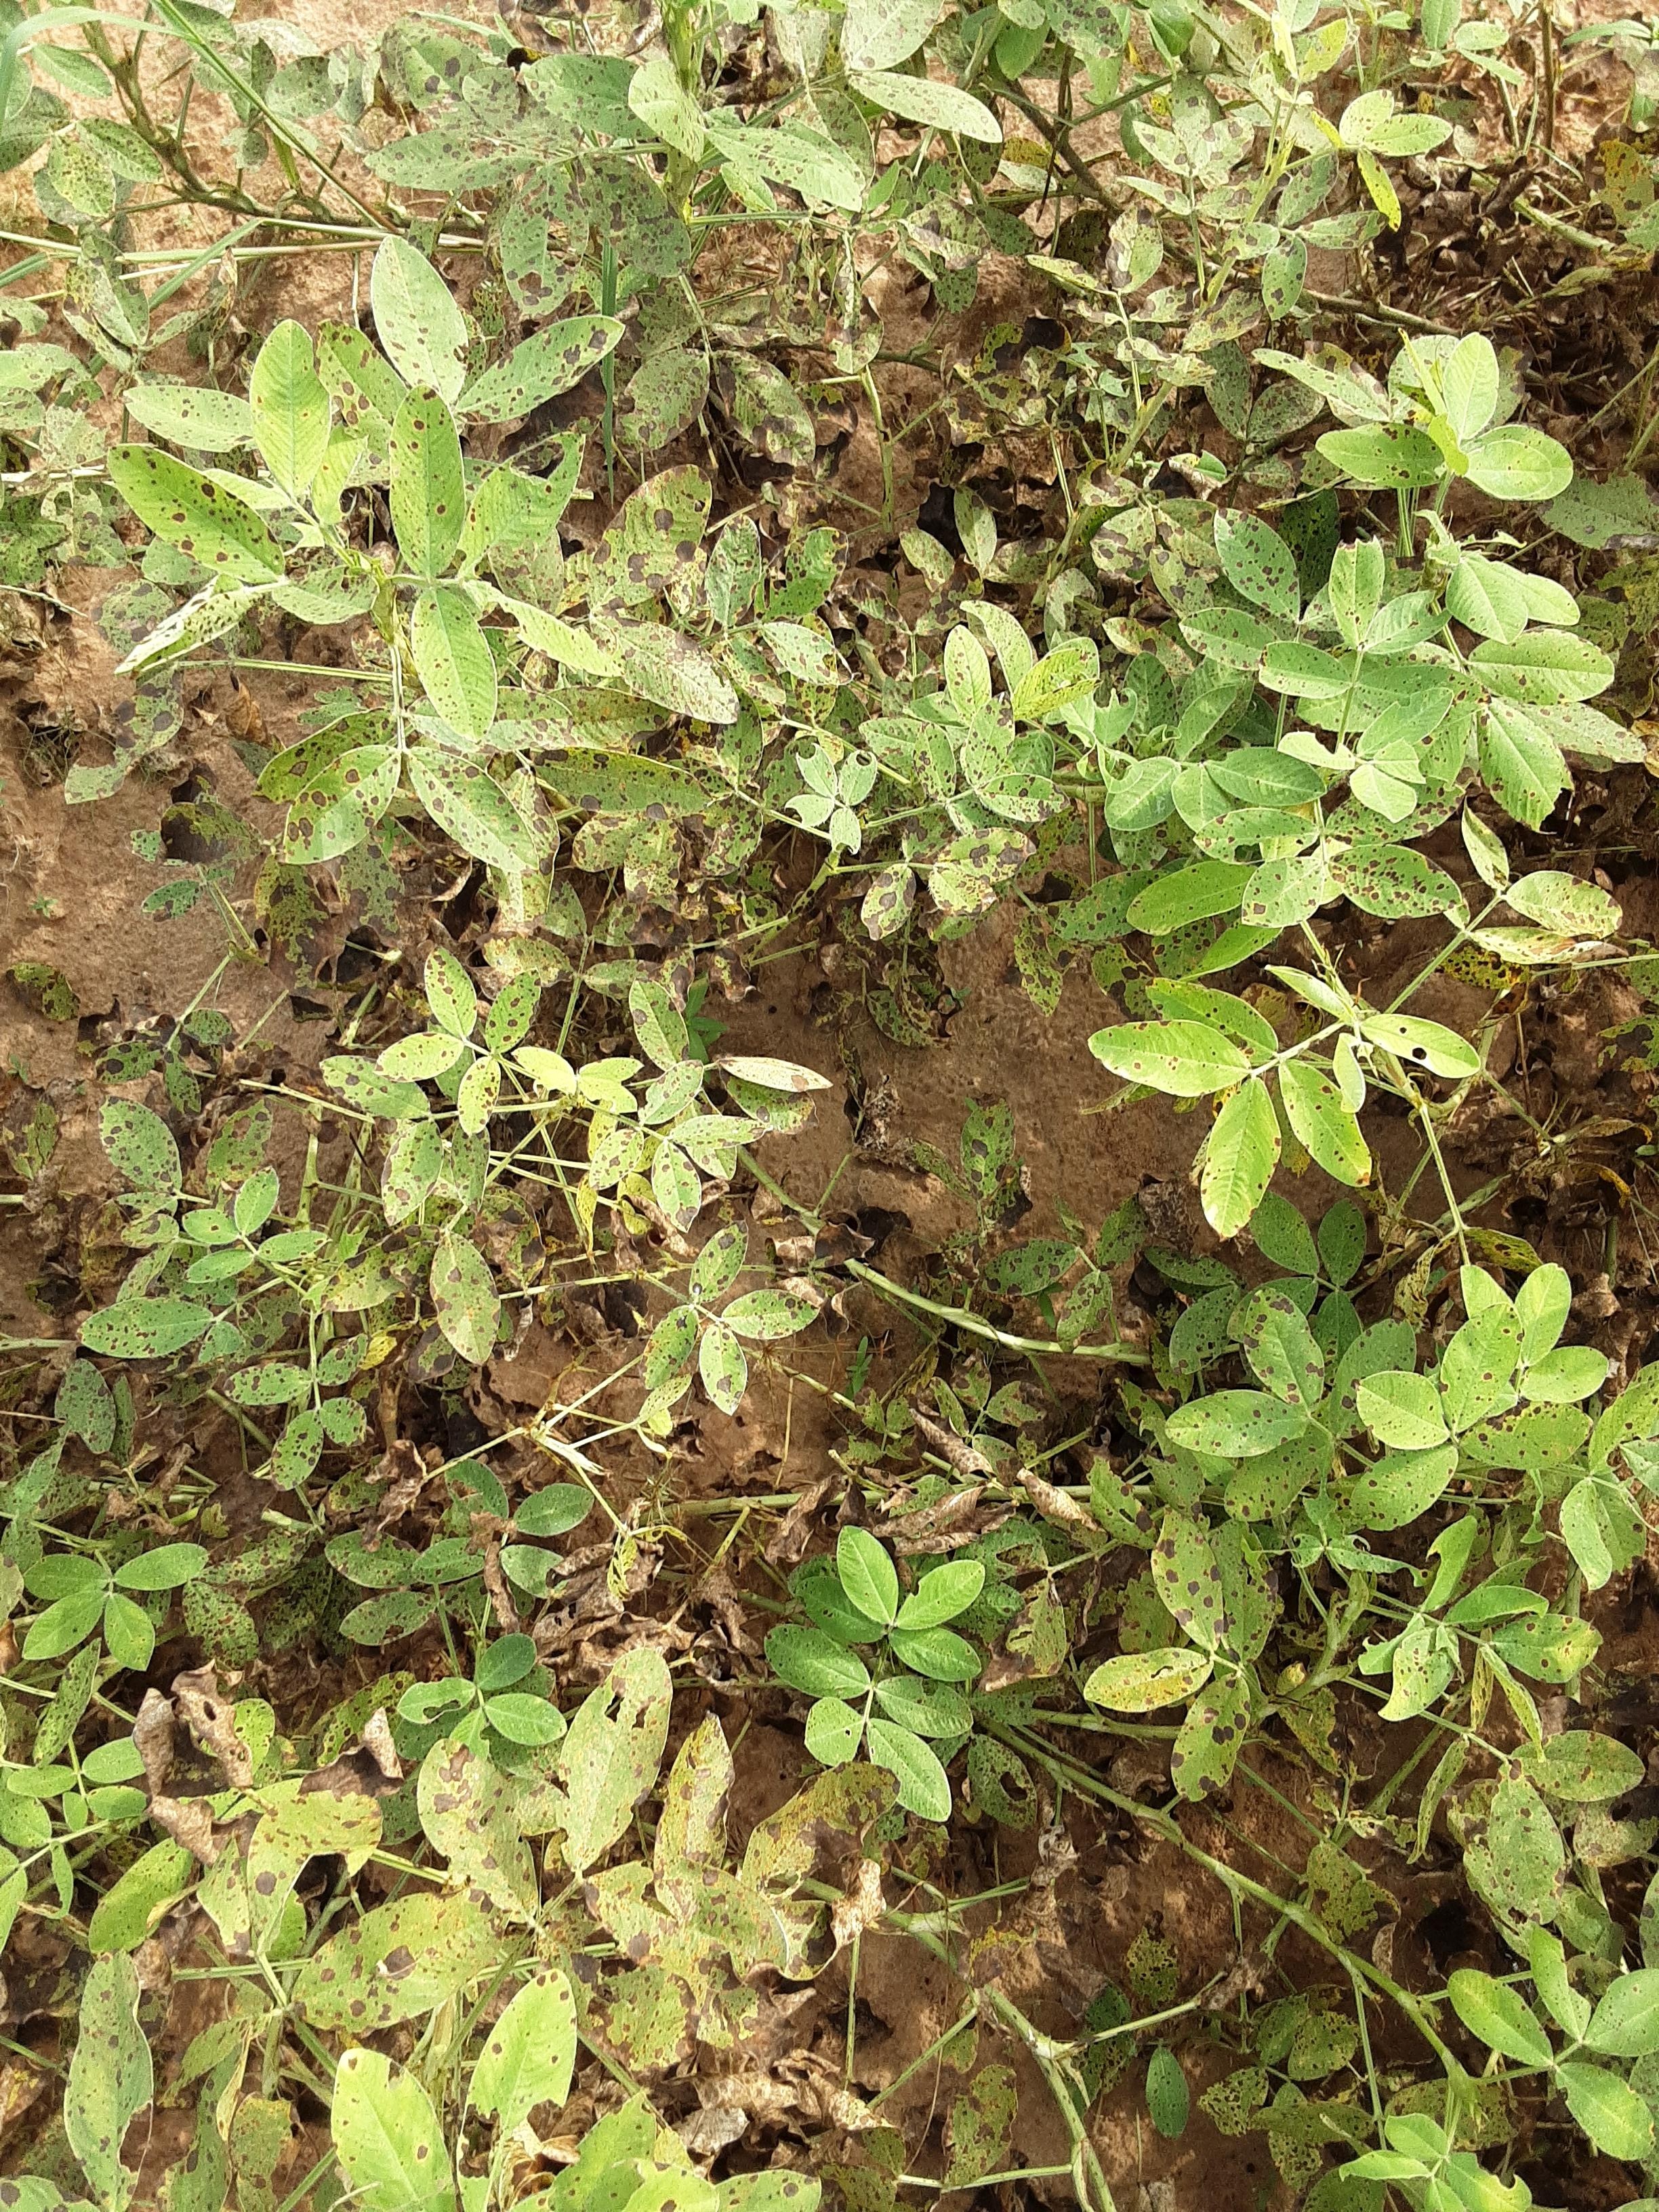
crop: groundnut
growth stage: flowering
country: Senegal
